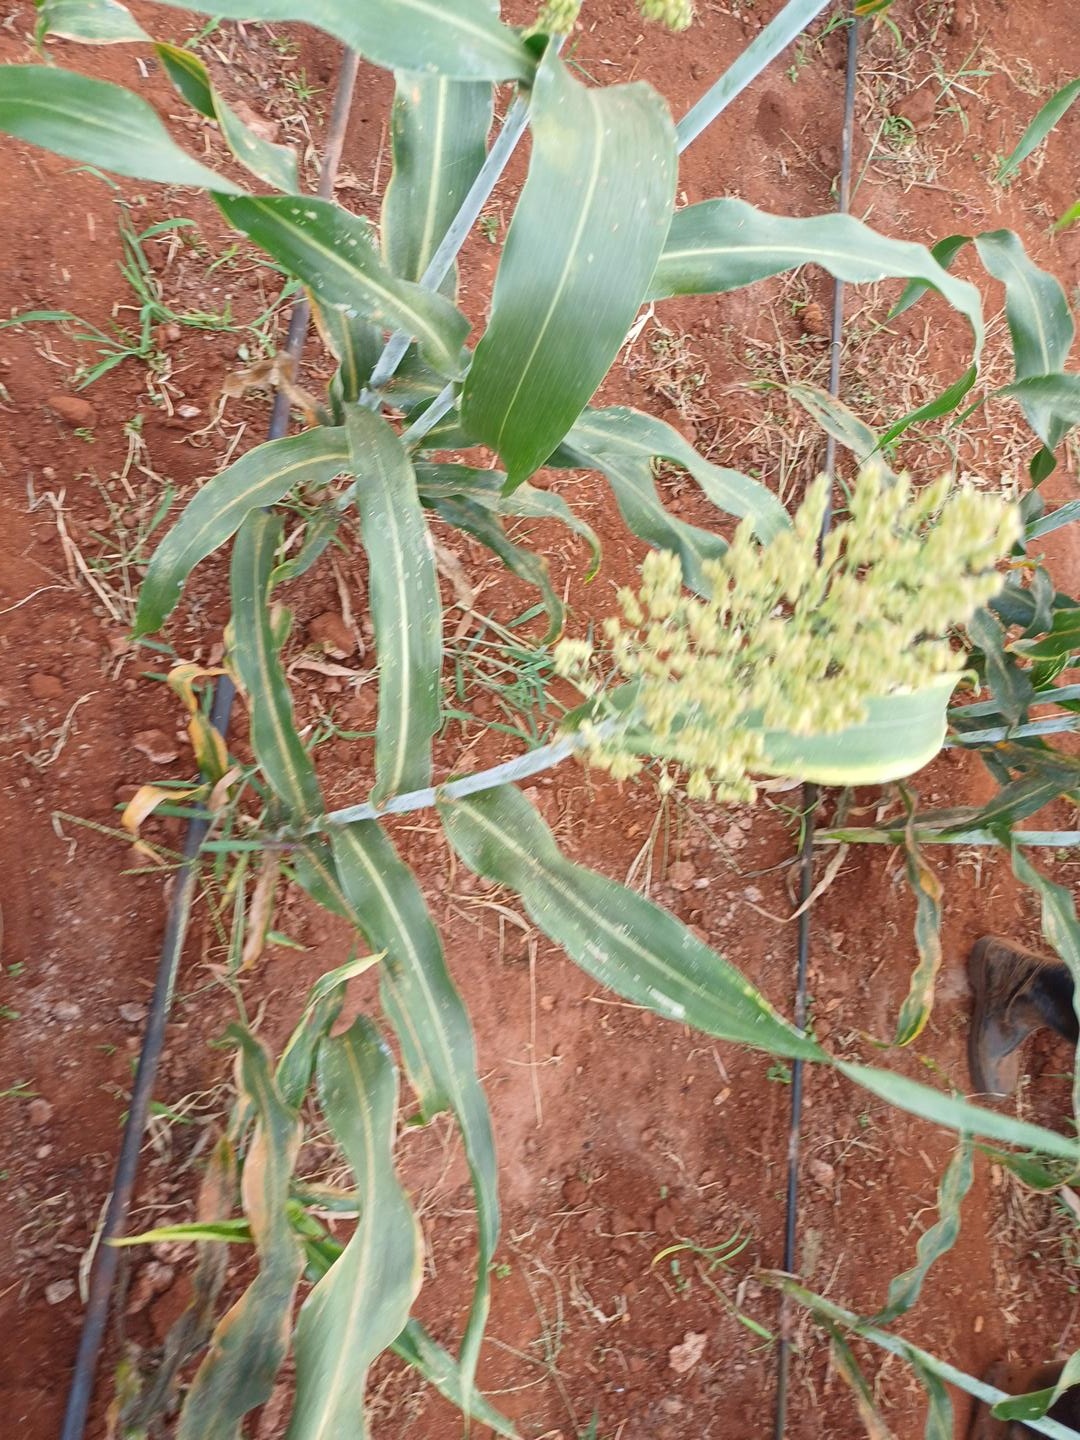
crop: sorghum
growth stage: filling grain
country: Kenya
